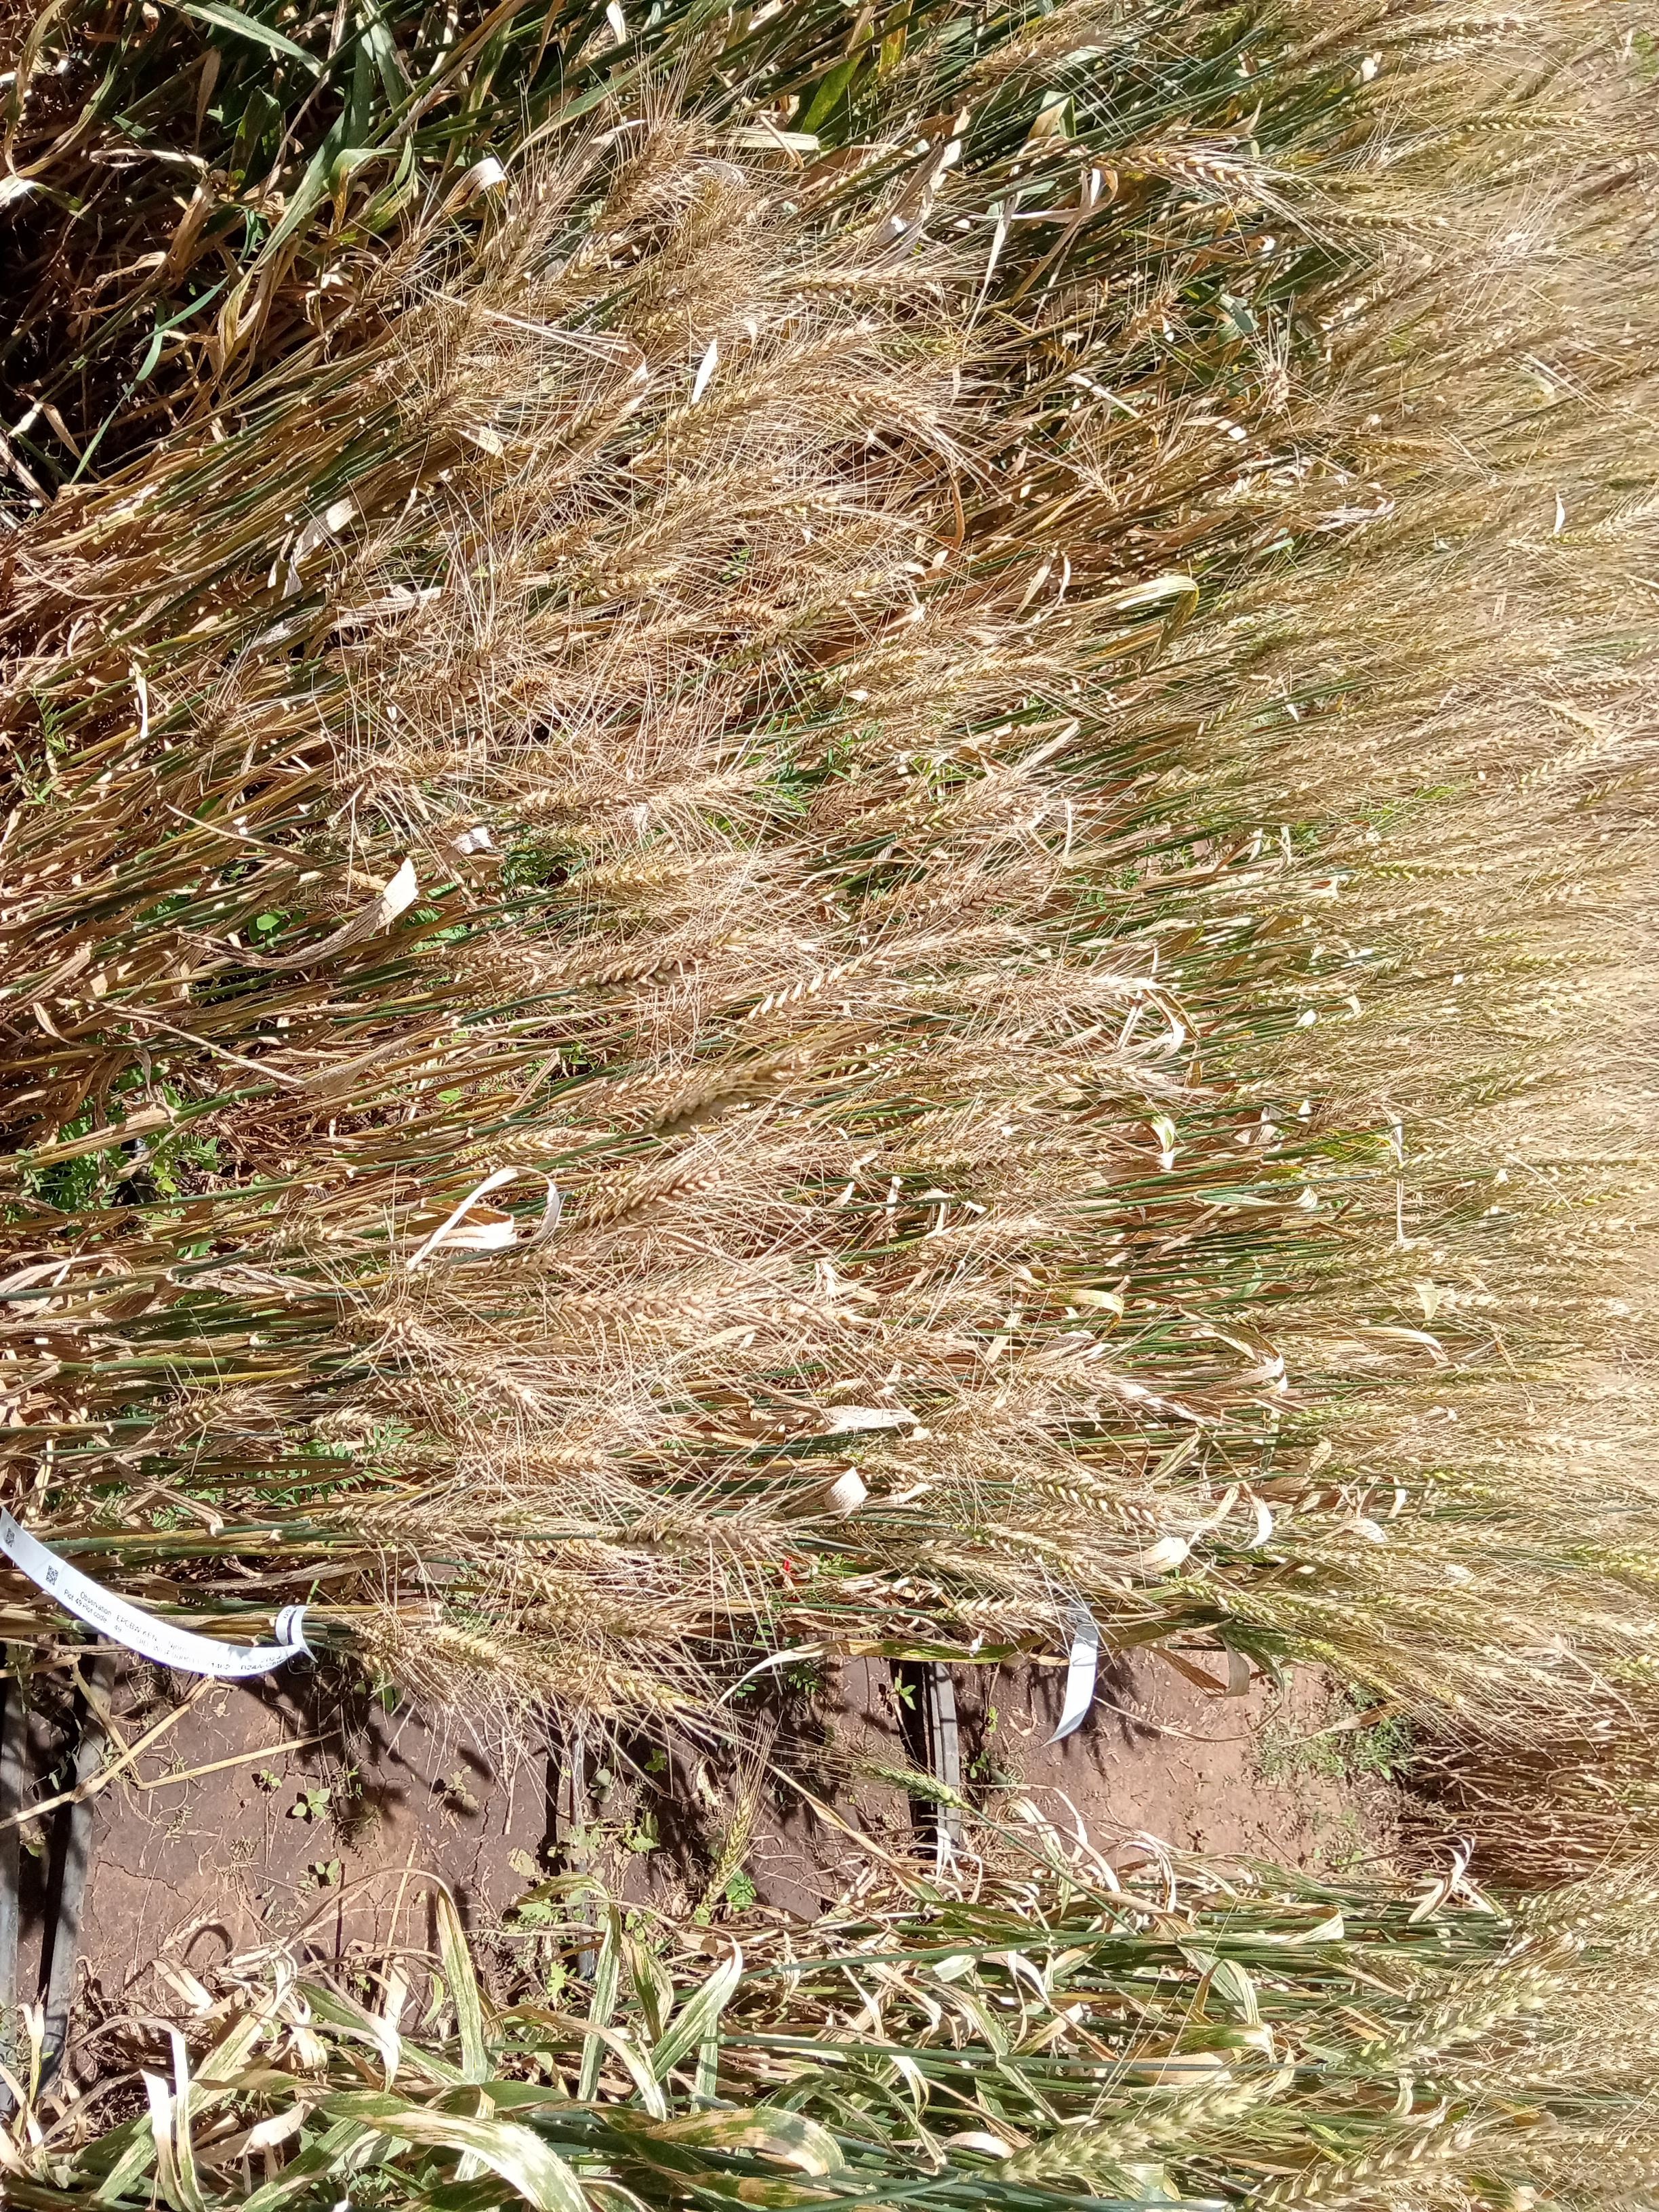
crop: wheat
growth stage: maturity
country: Kenya
